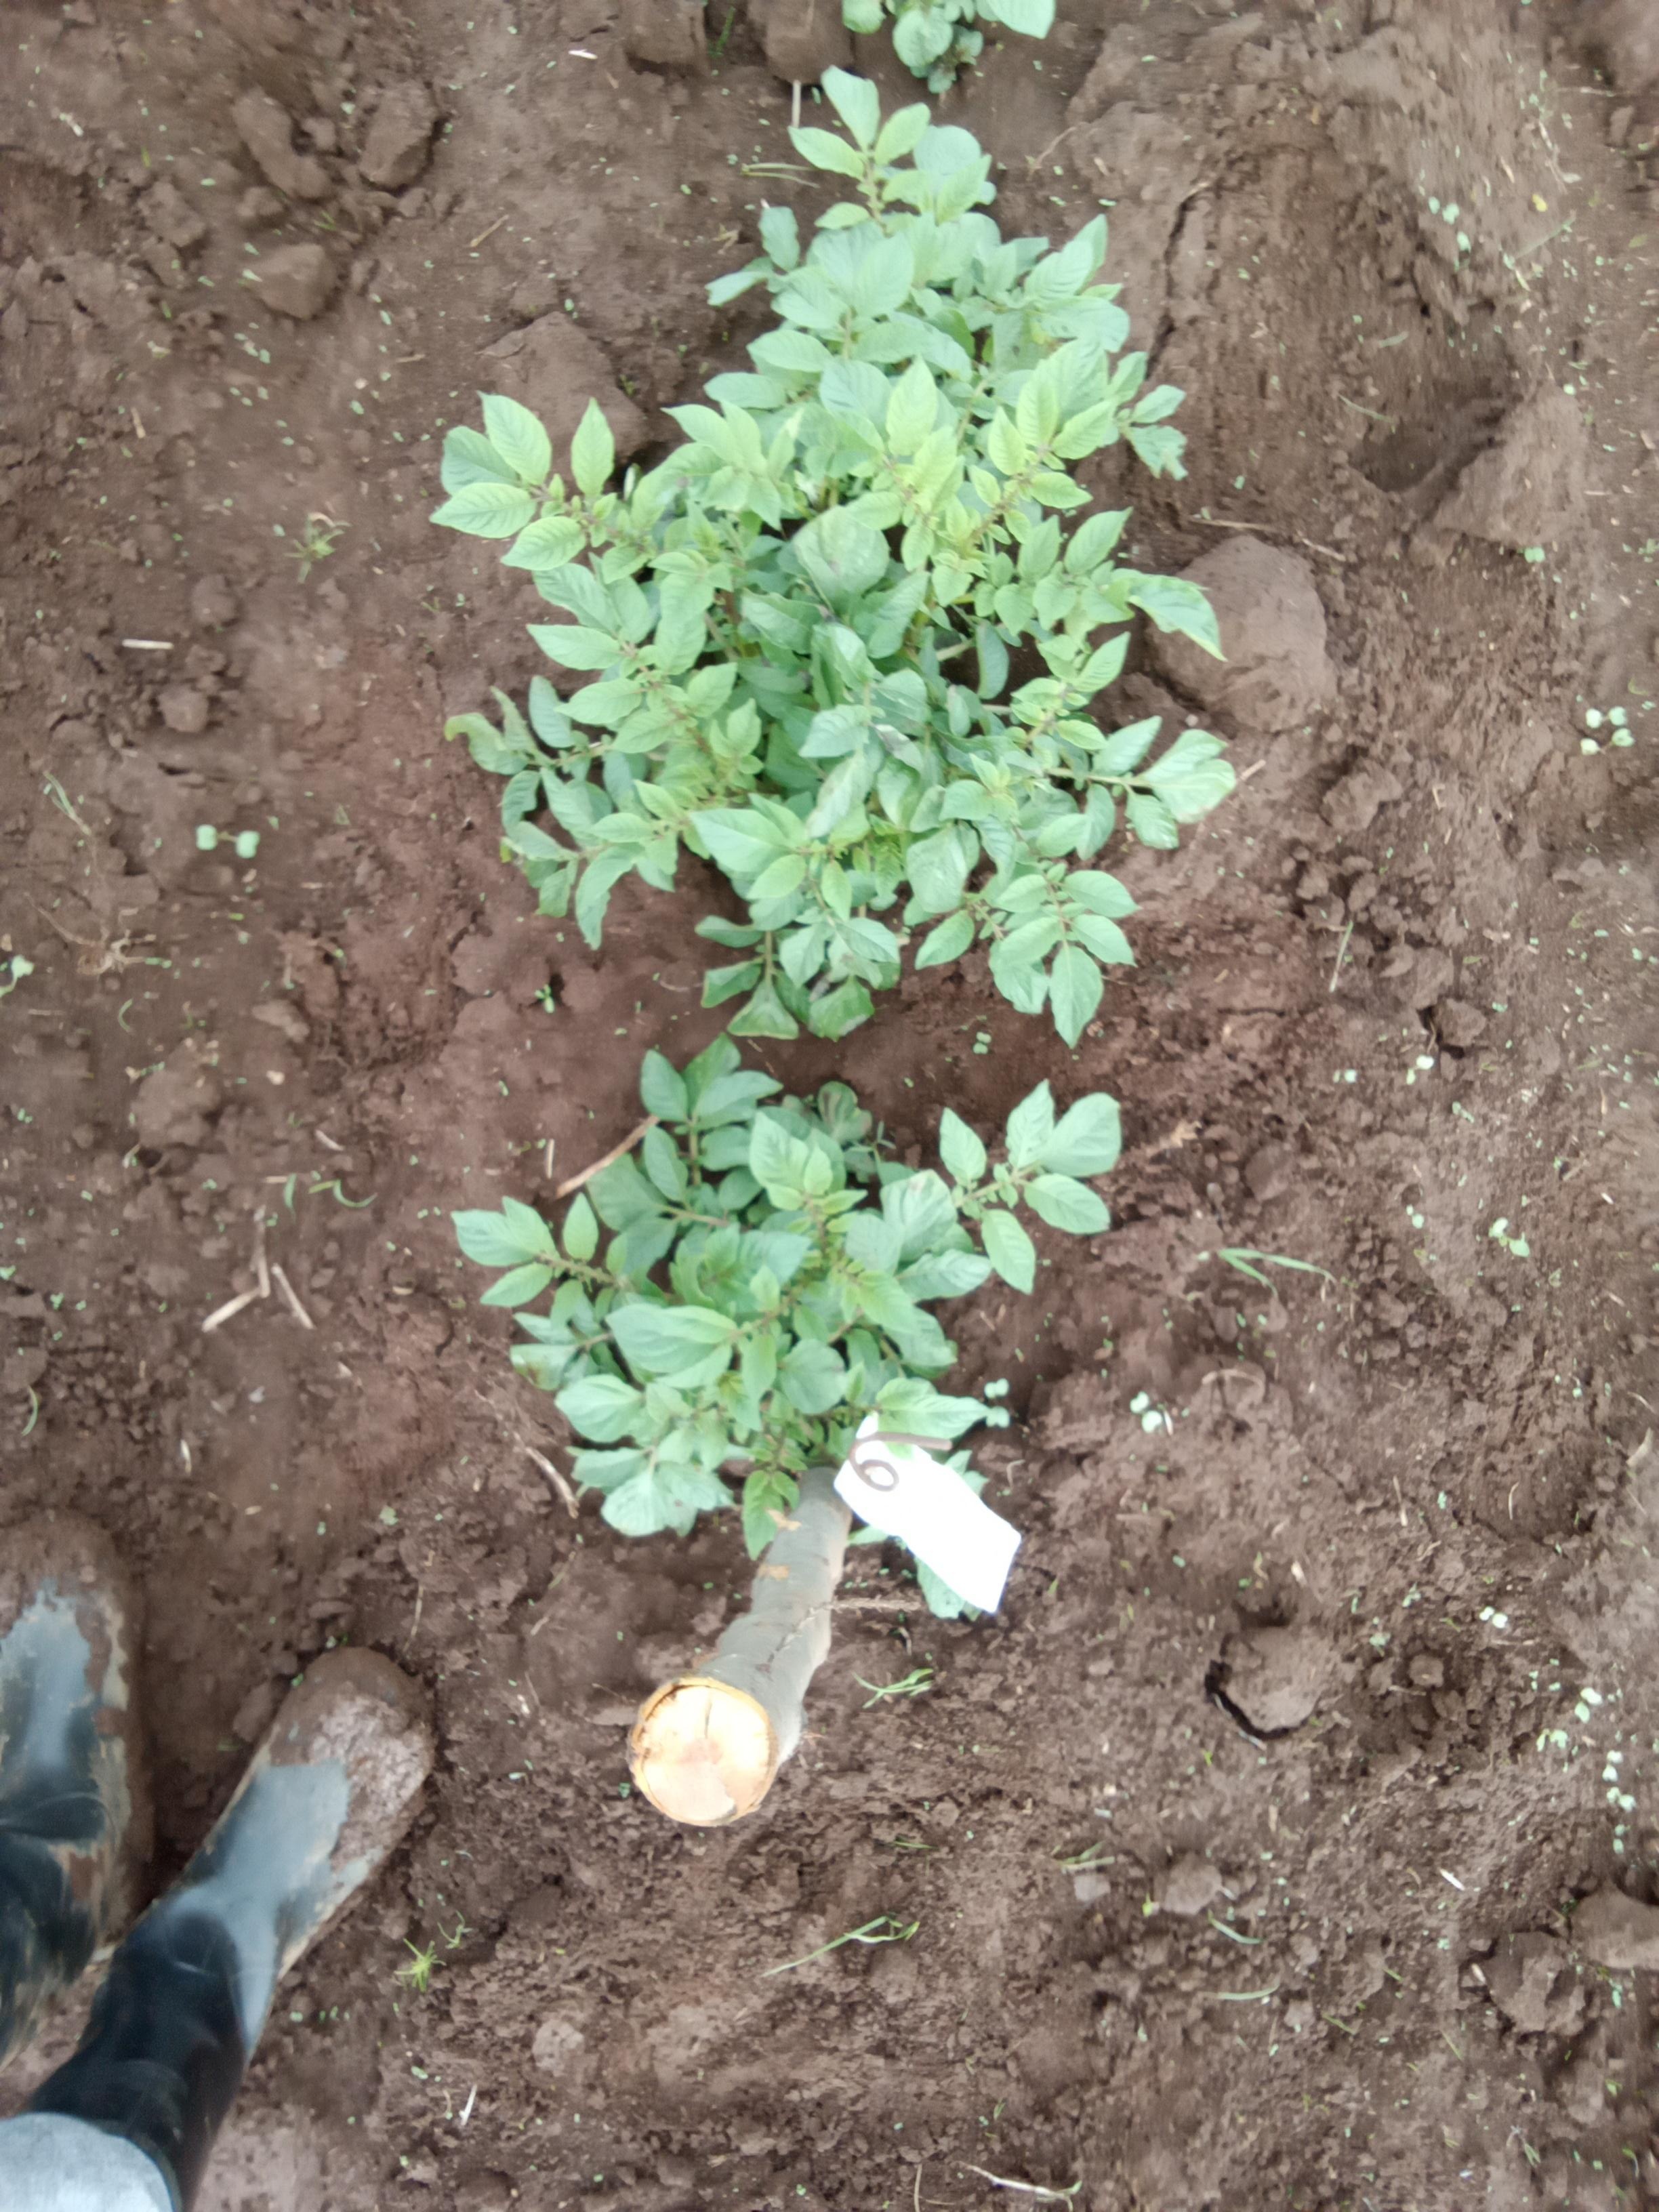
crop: potato
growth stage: emergence
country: Kenya
